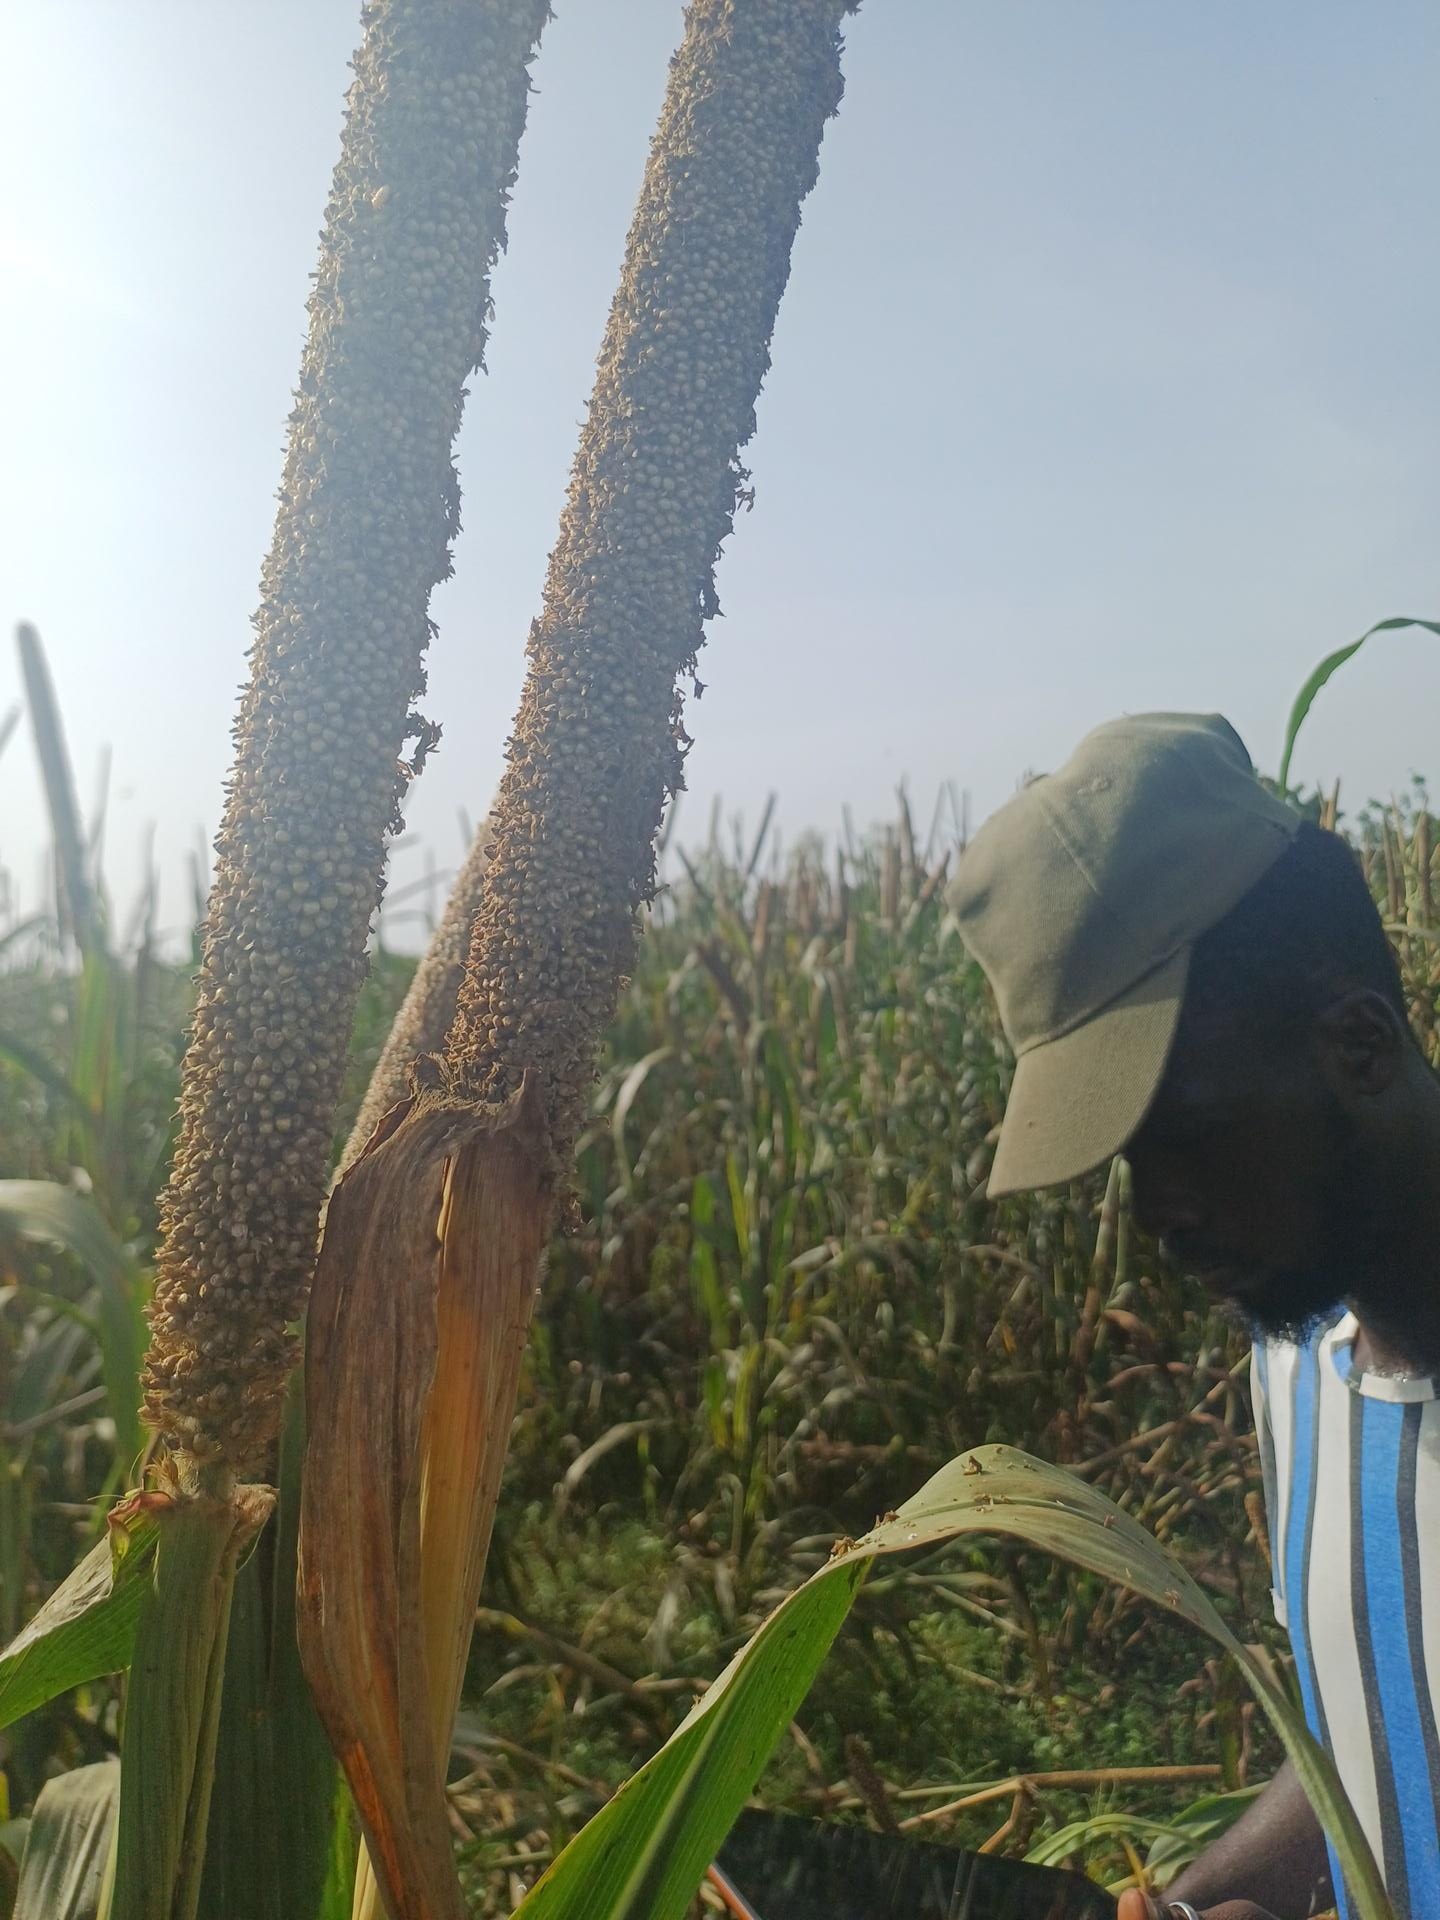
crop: pearl millet
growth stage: filling grain
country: Senegal
